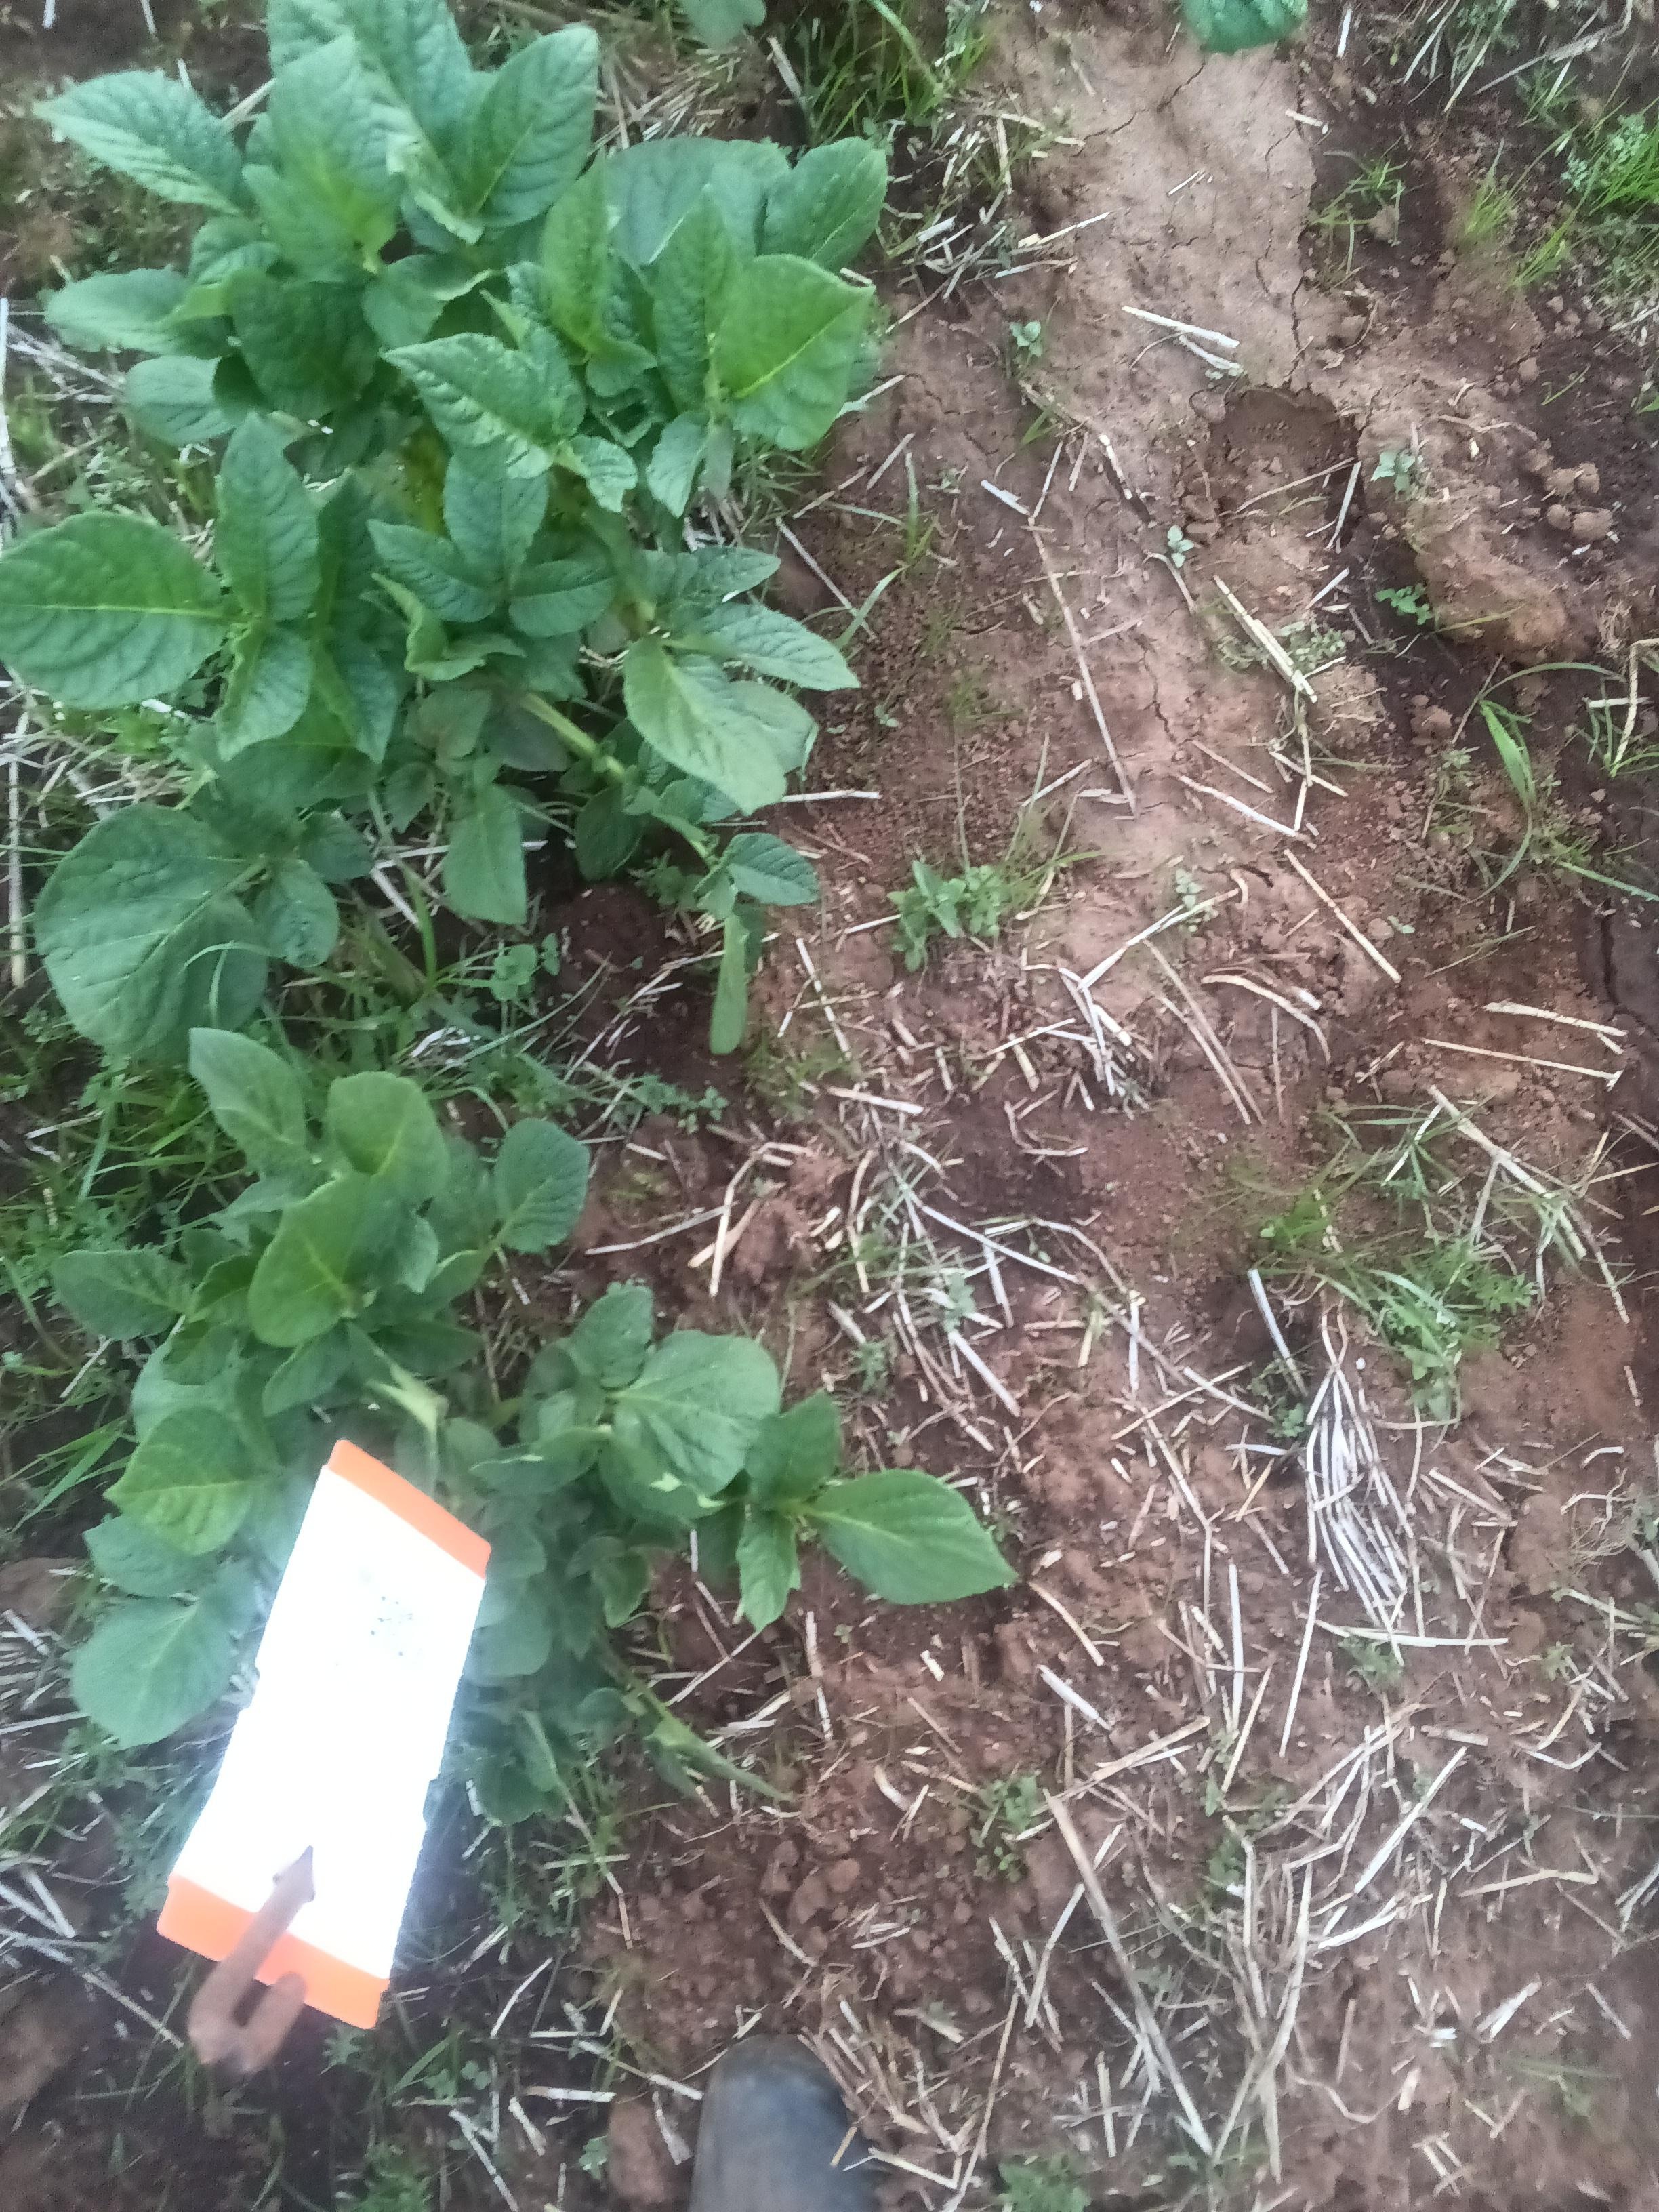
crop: potato
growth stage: vegetative
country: Kenya
